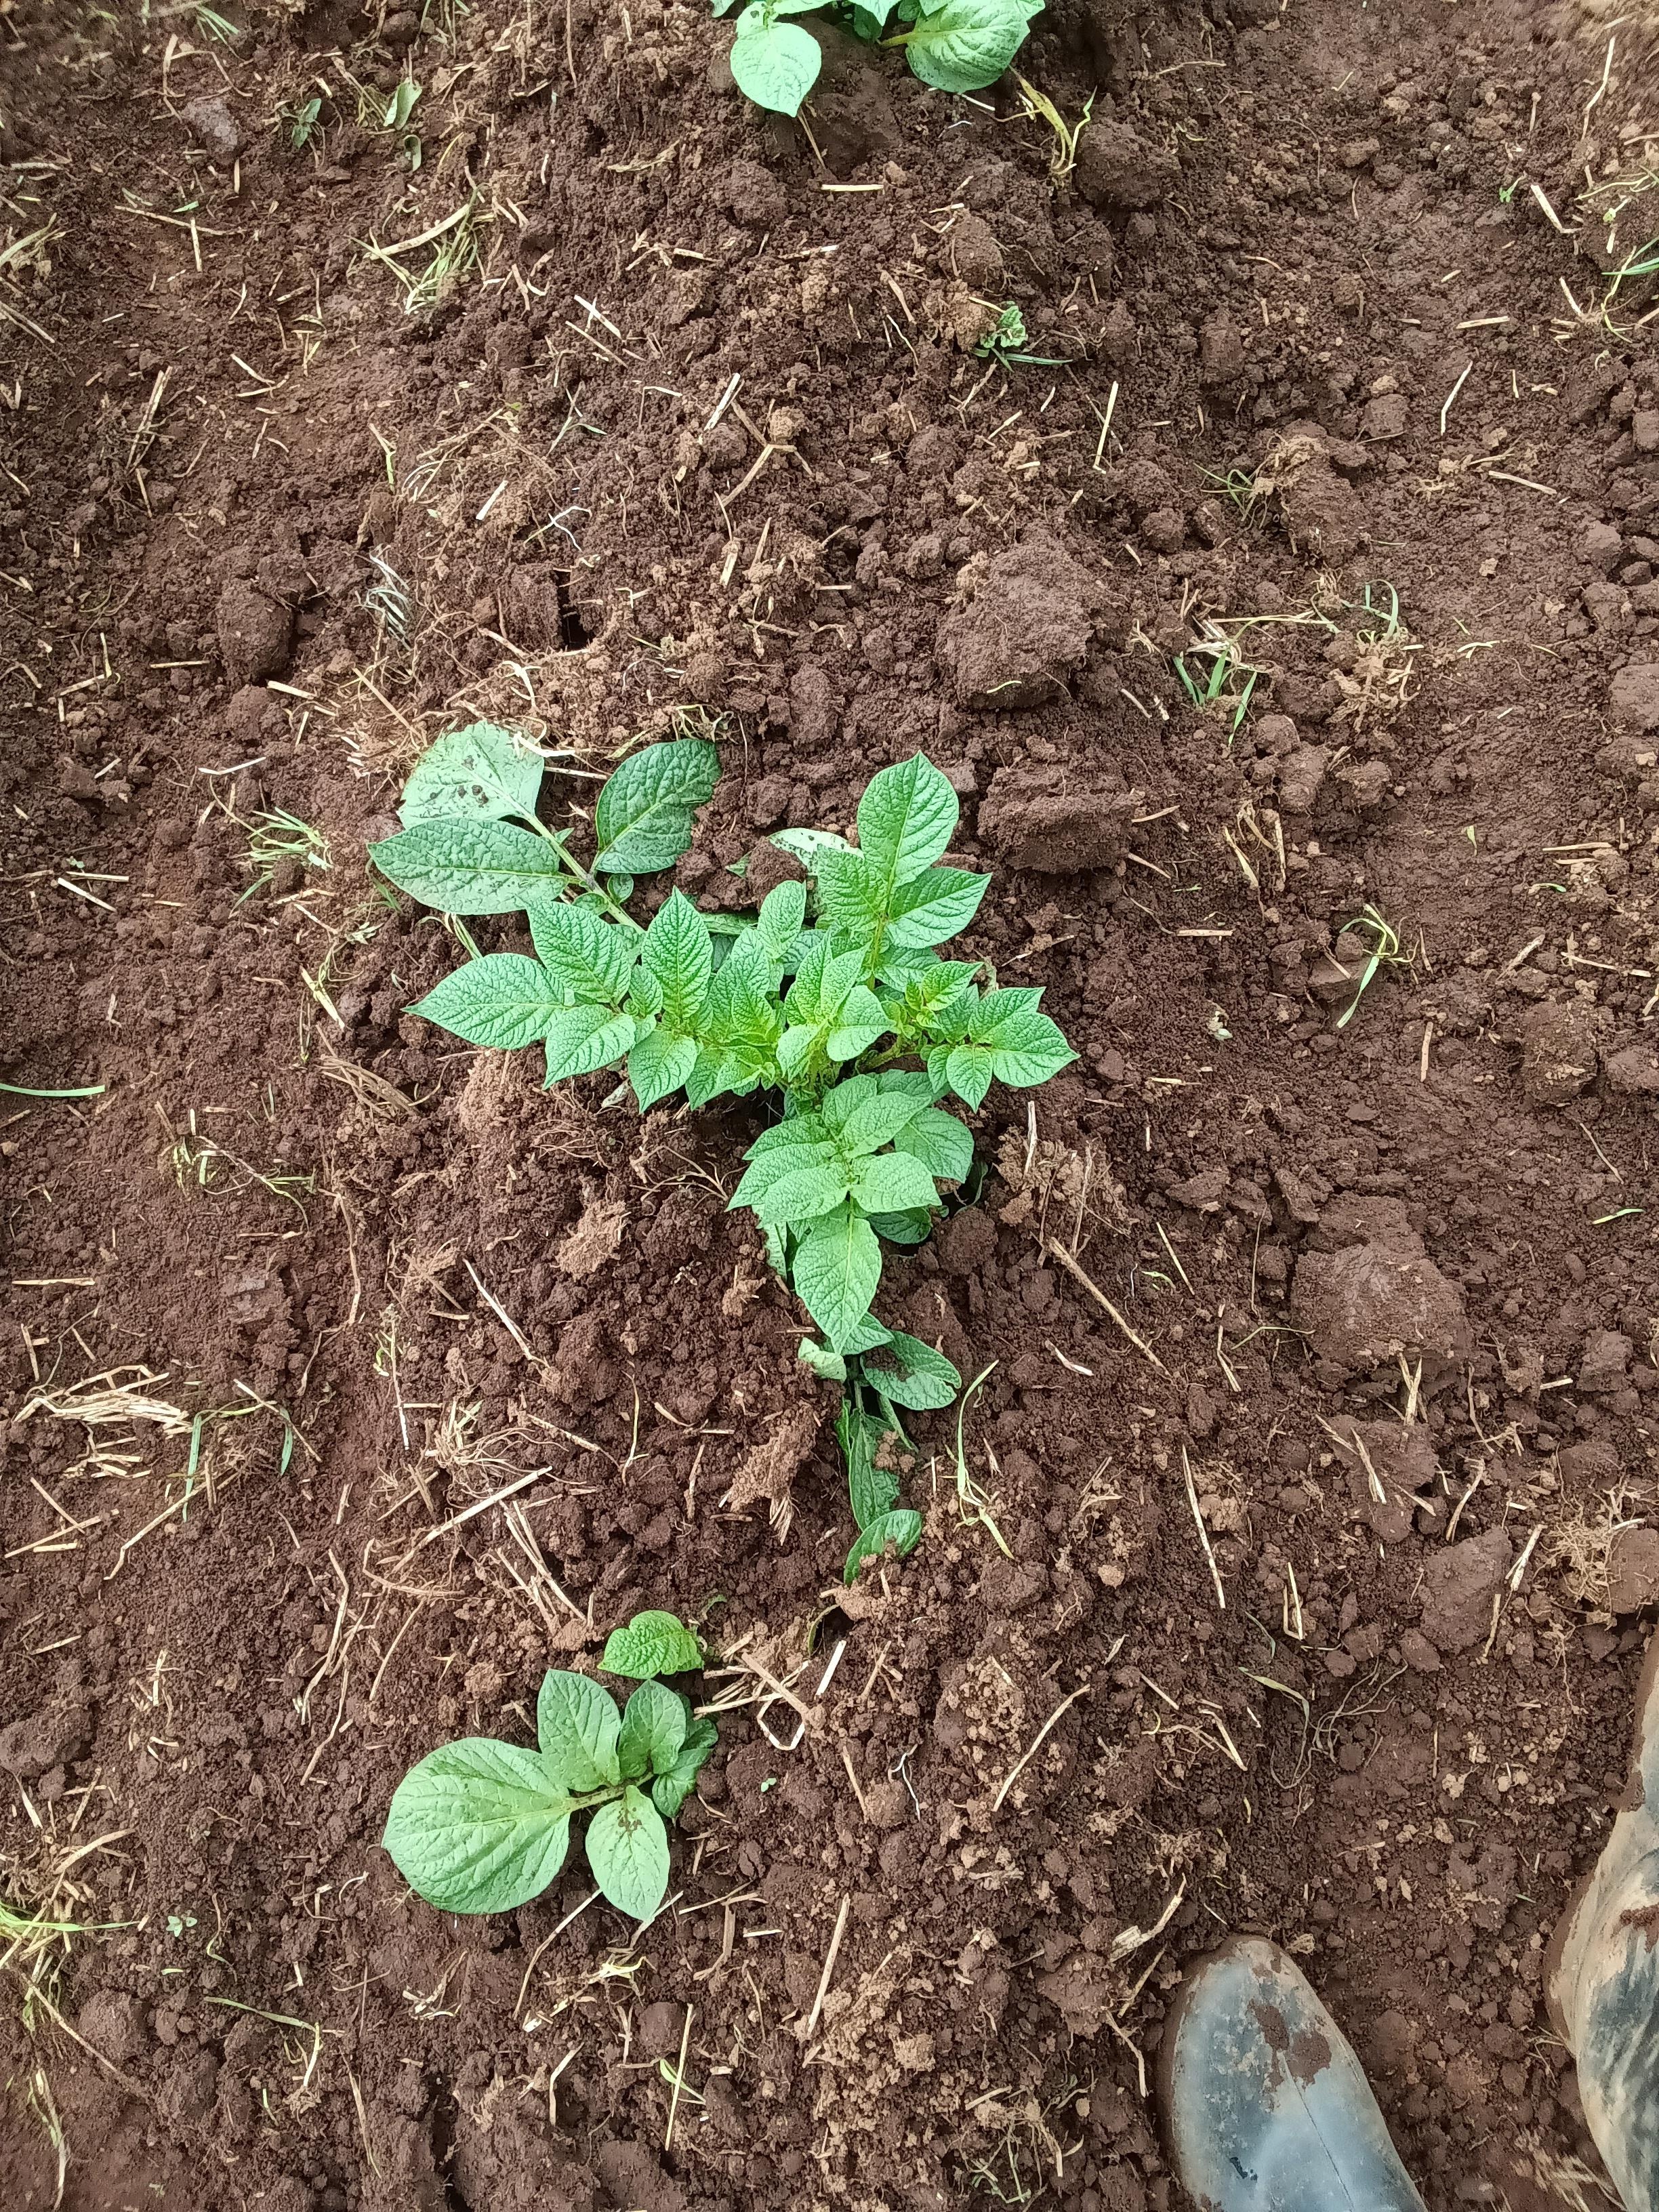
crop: potato
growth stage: vegetative
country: Kenya
